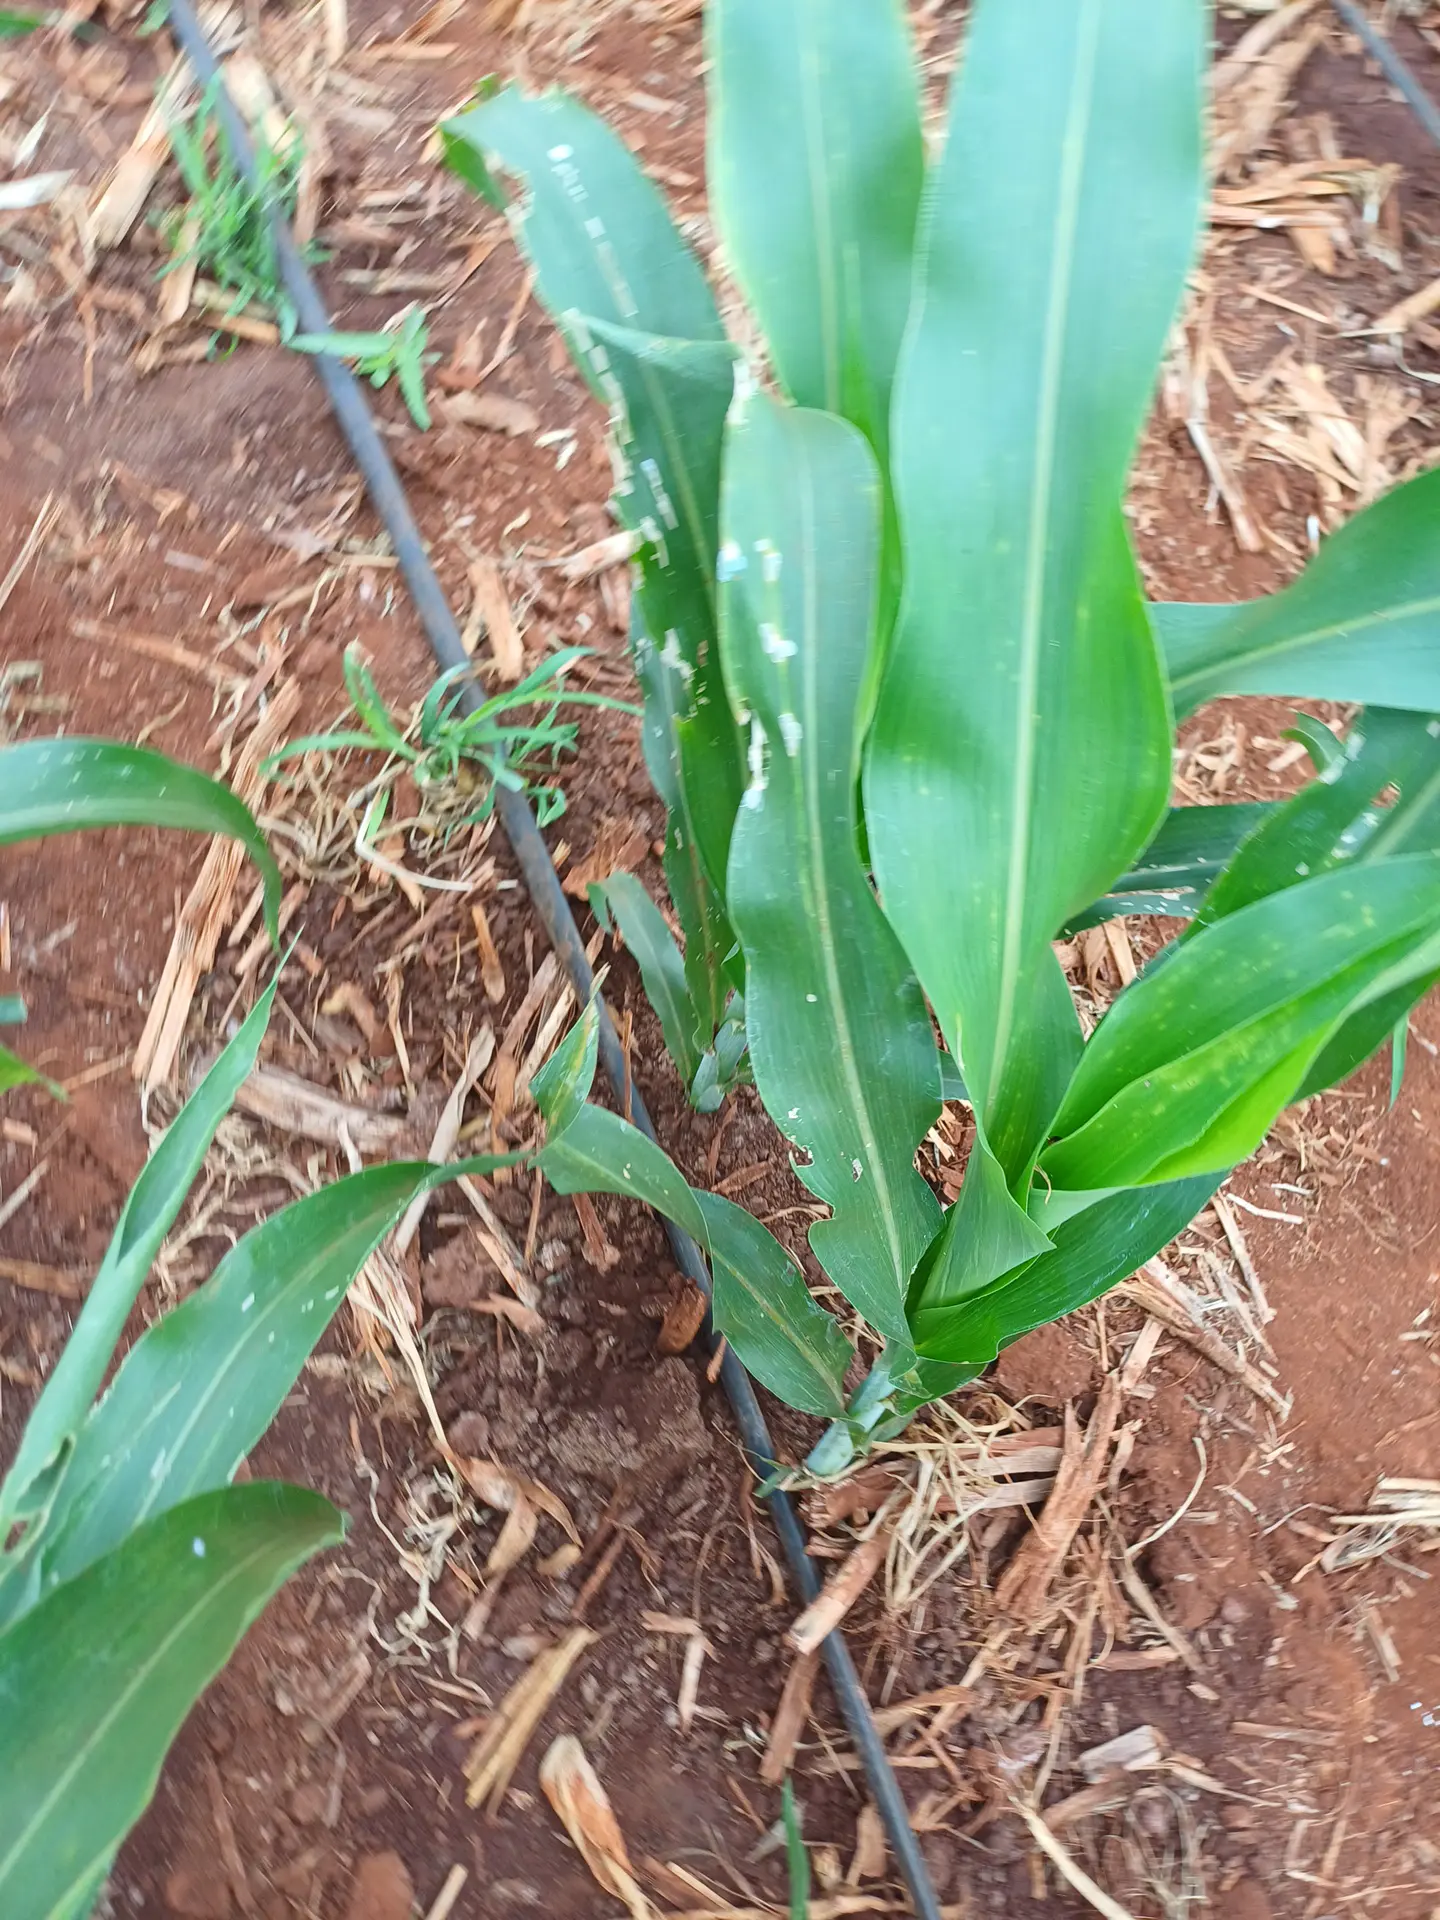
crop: sorghum
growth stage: vegetative
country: Kenya
